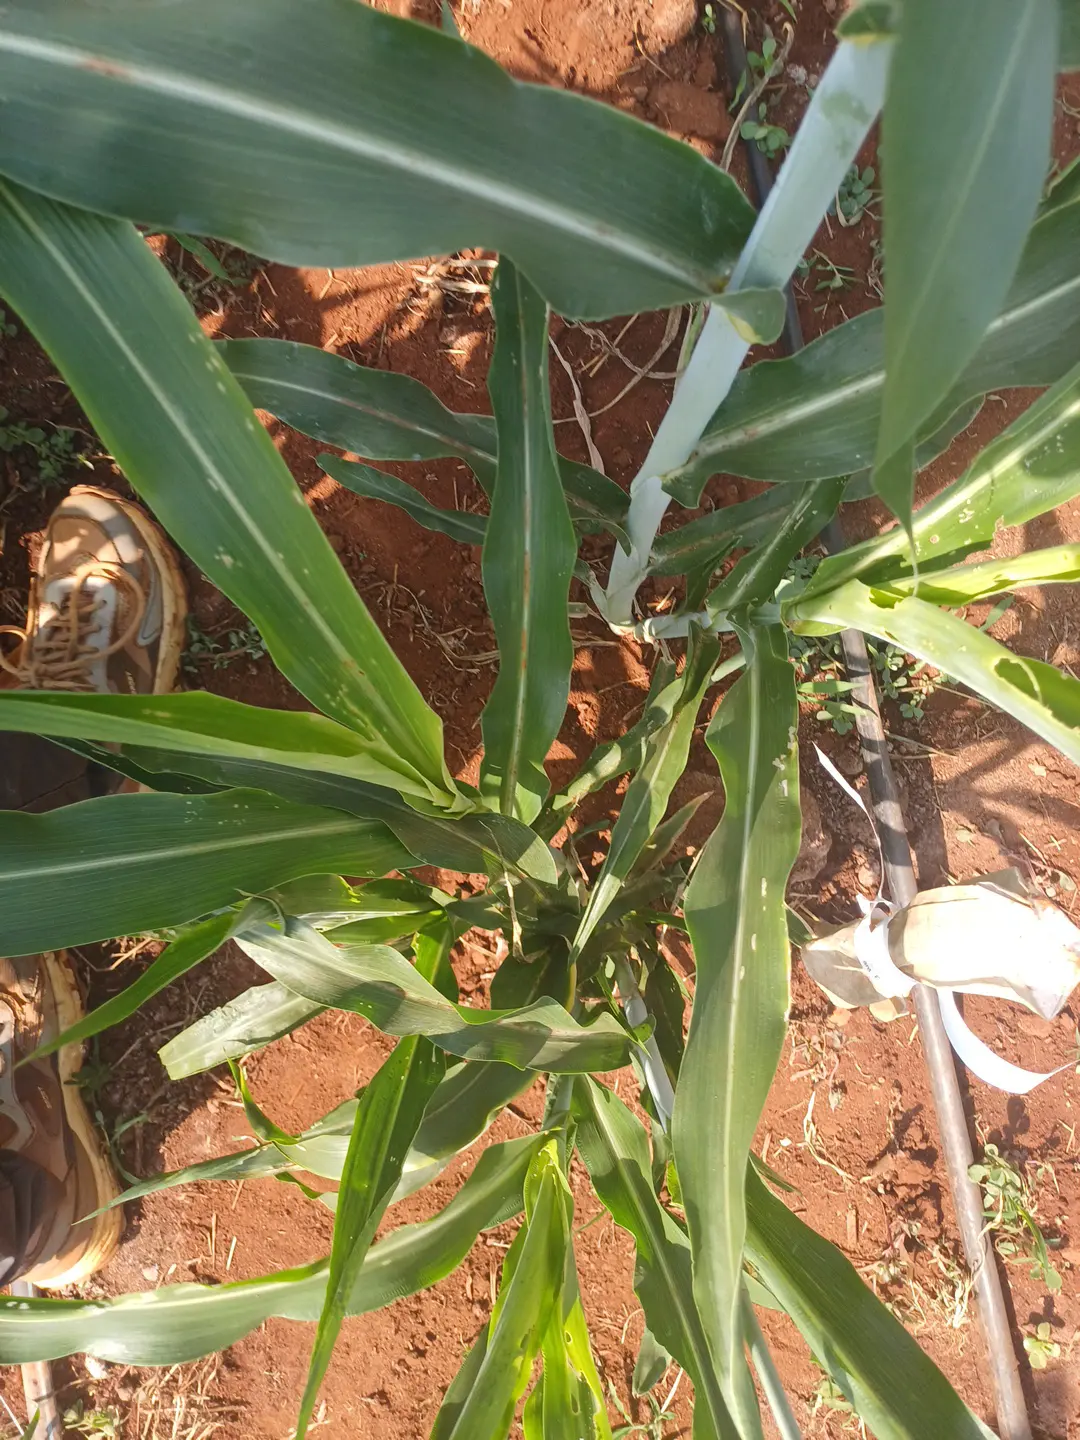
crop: sorghum
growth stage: heading tuber
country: Kenya
